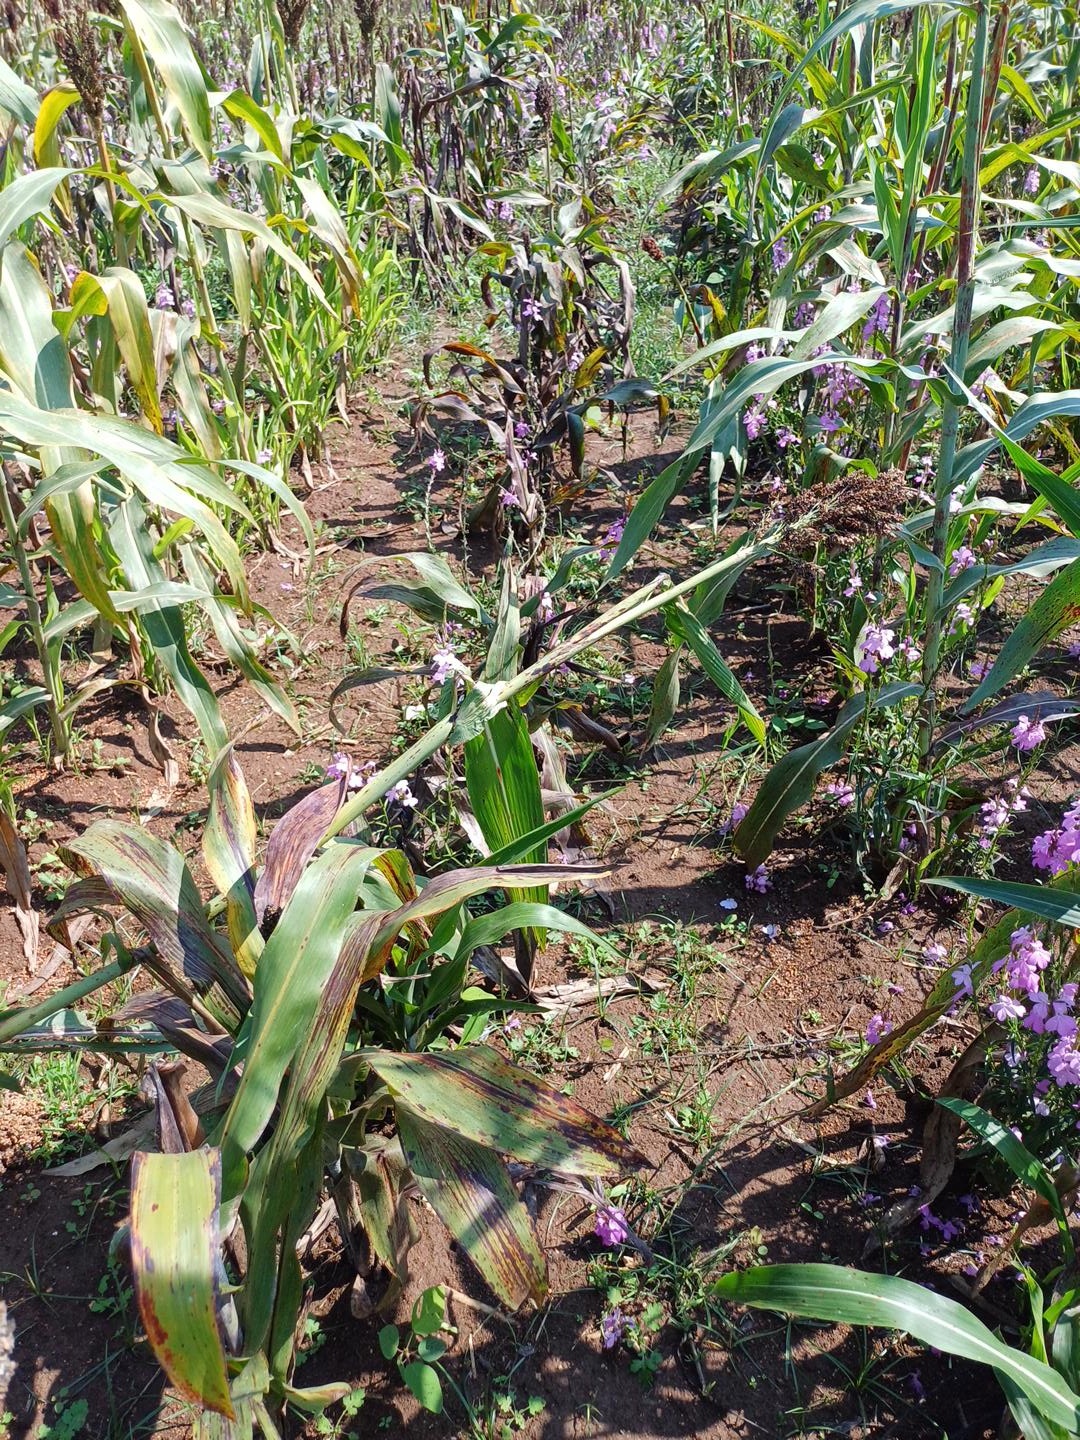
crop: sorghum
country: Kenya
